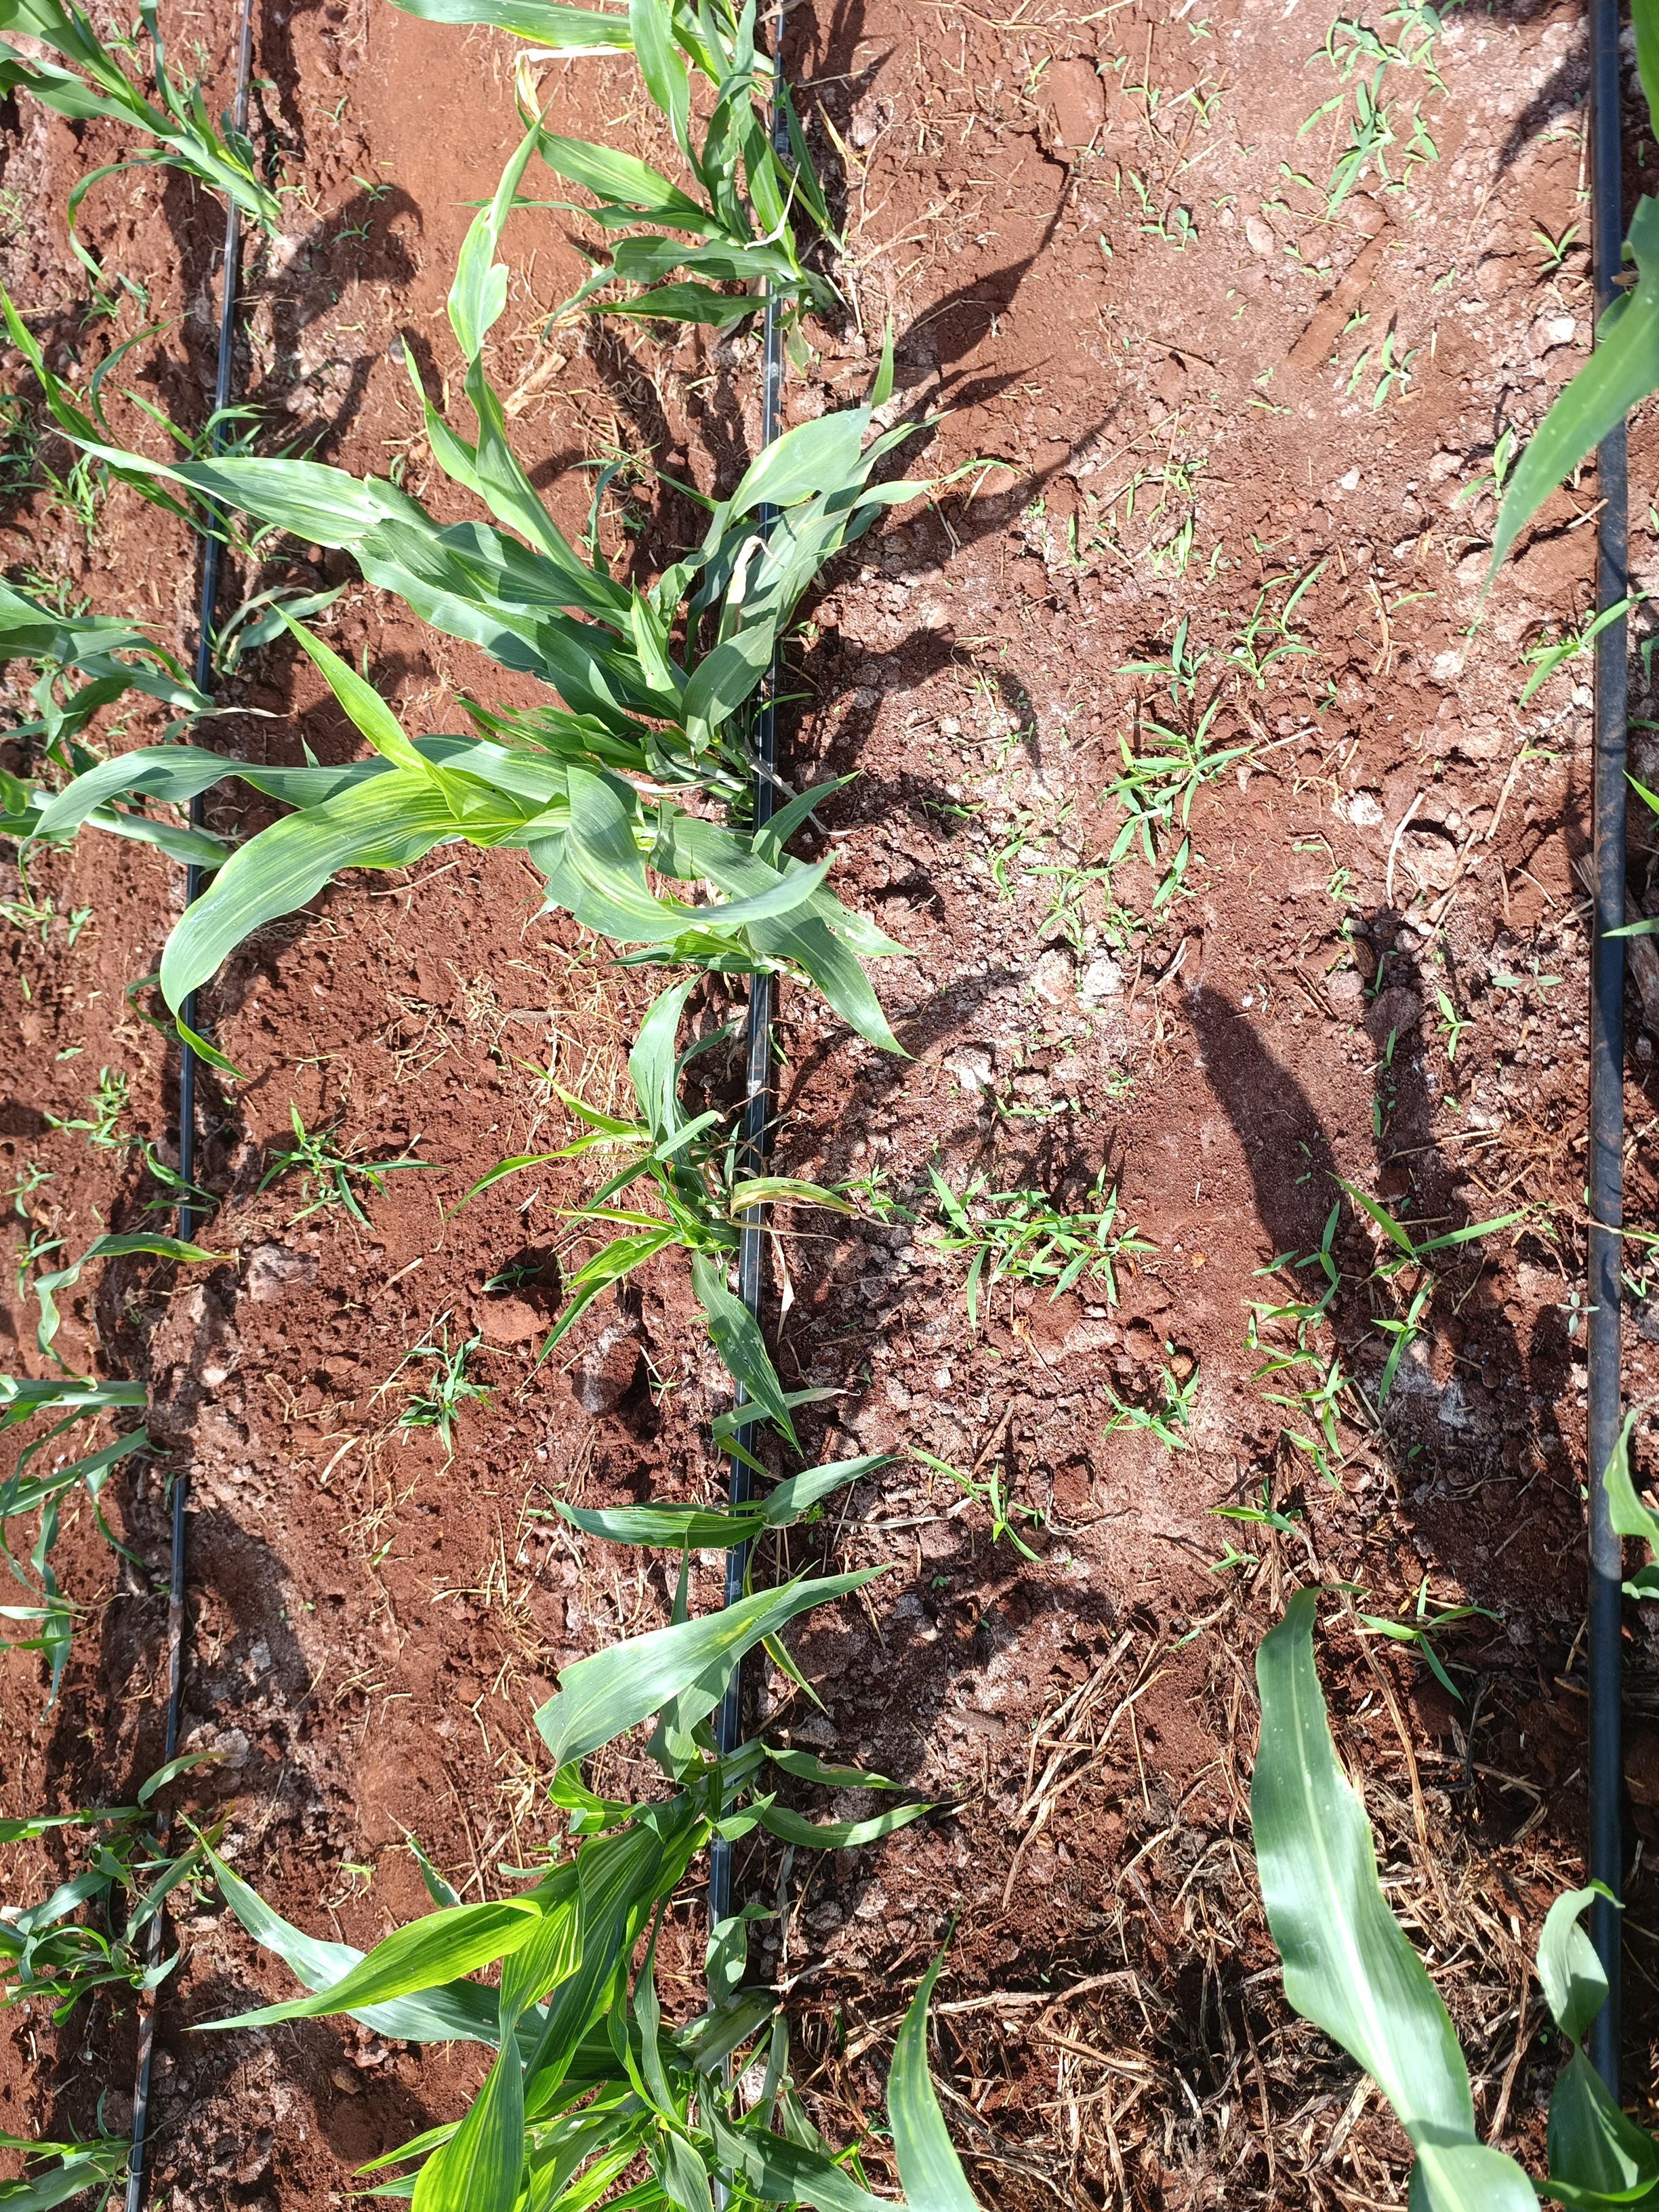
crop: sorghum
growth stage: elongation stem
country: Kenya
